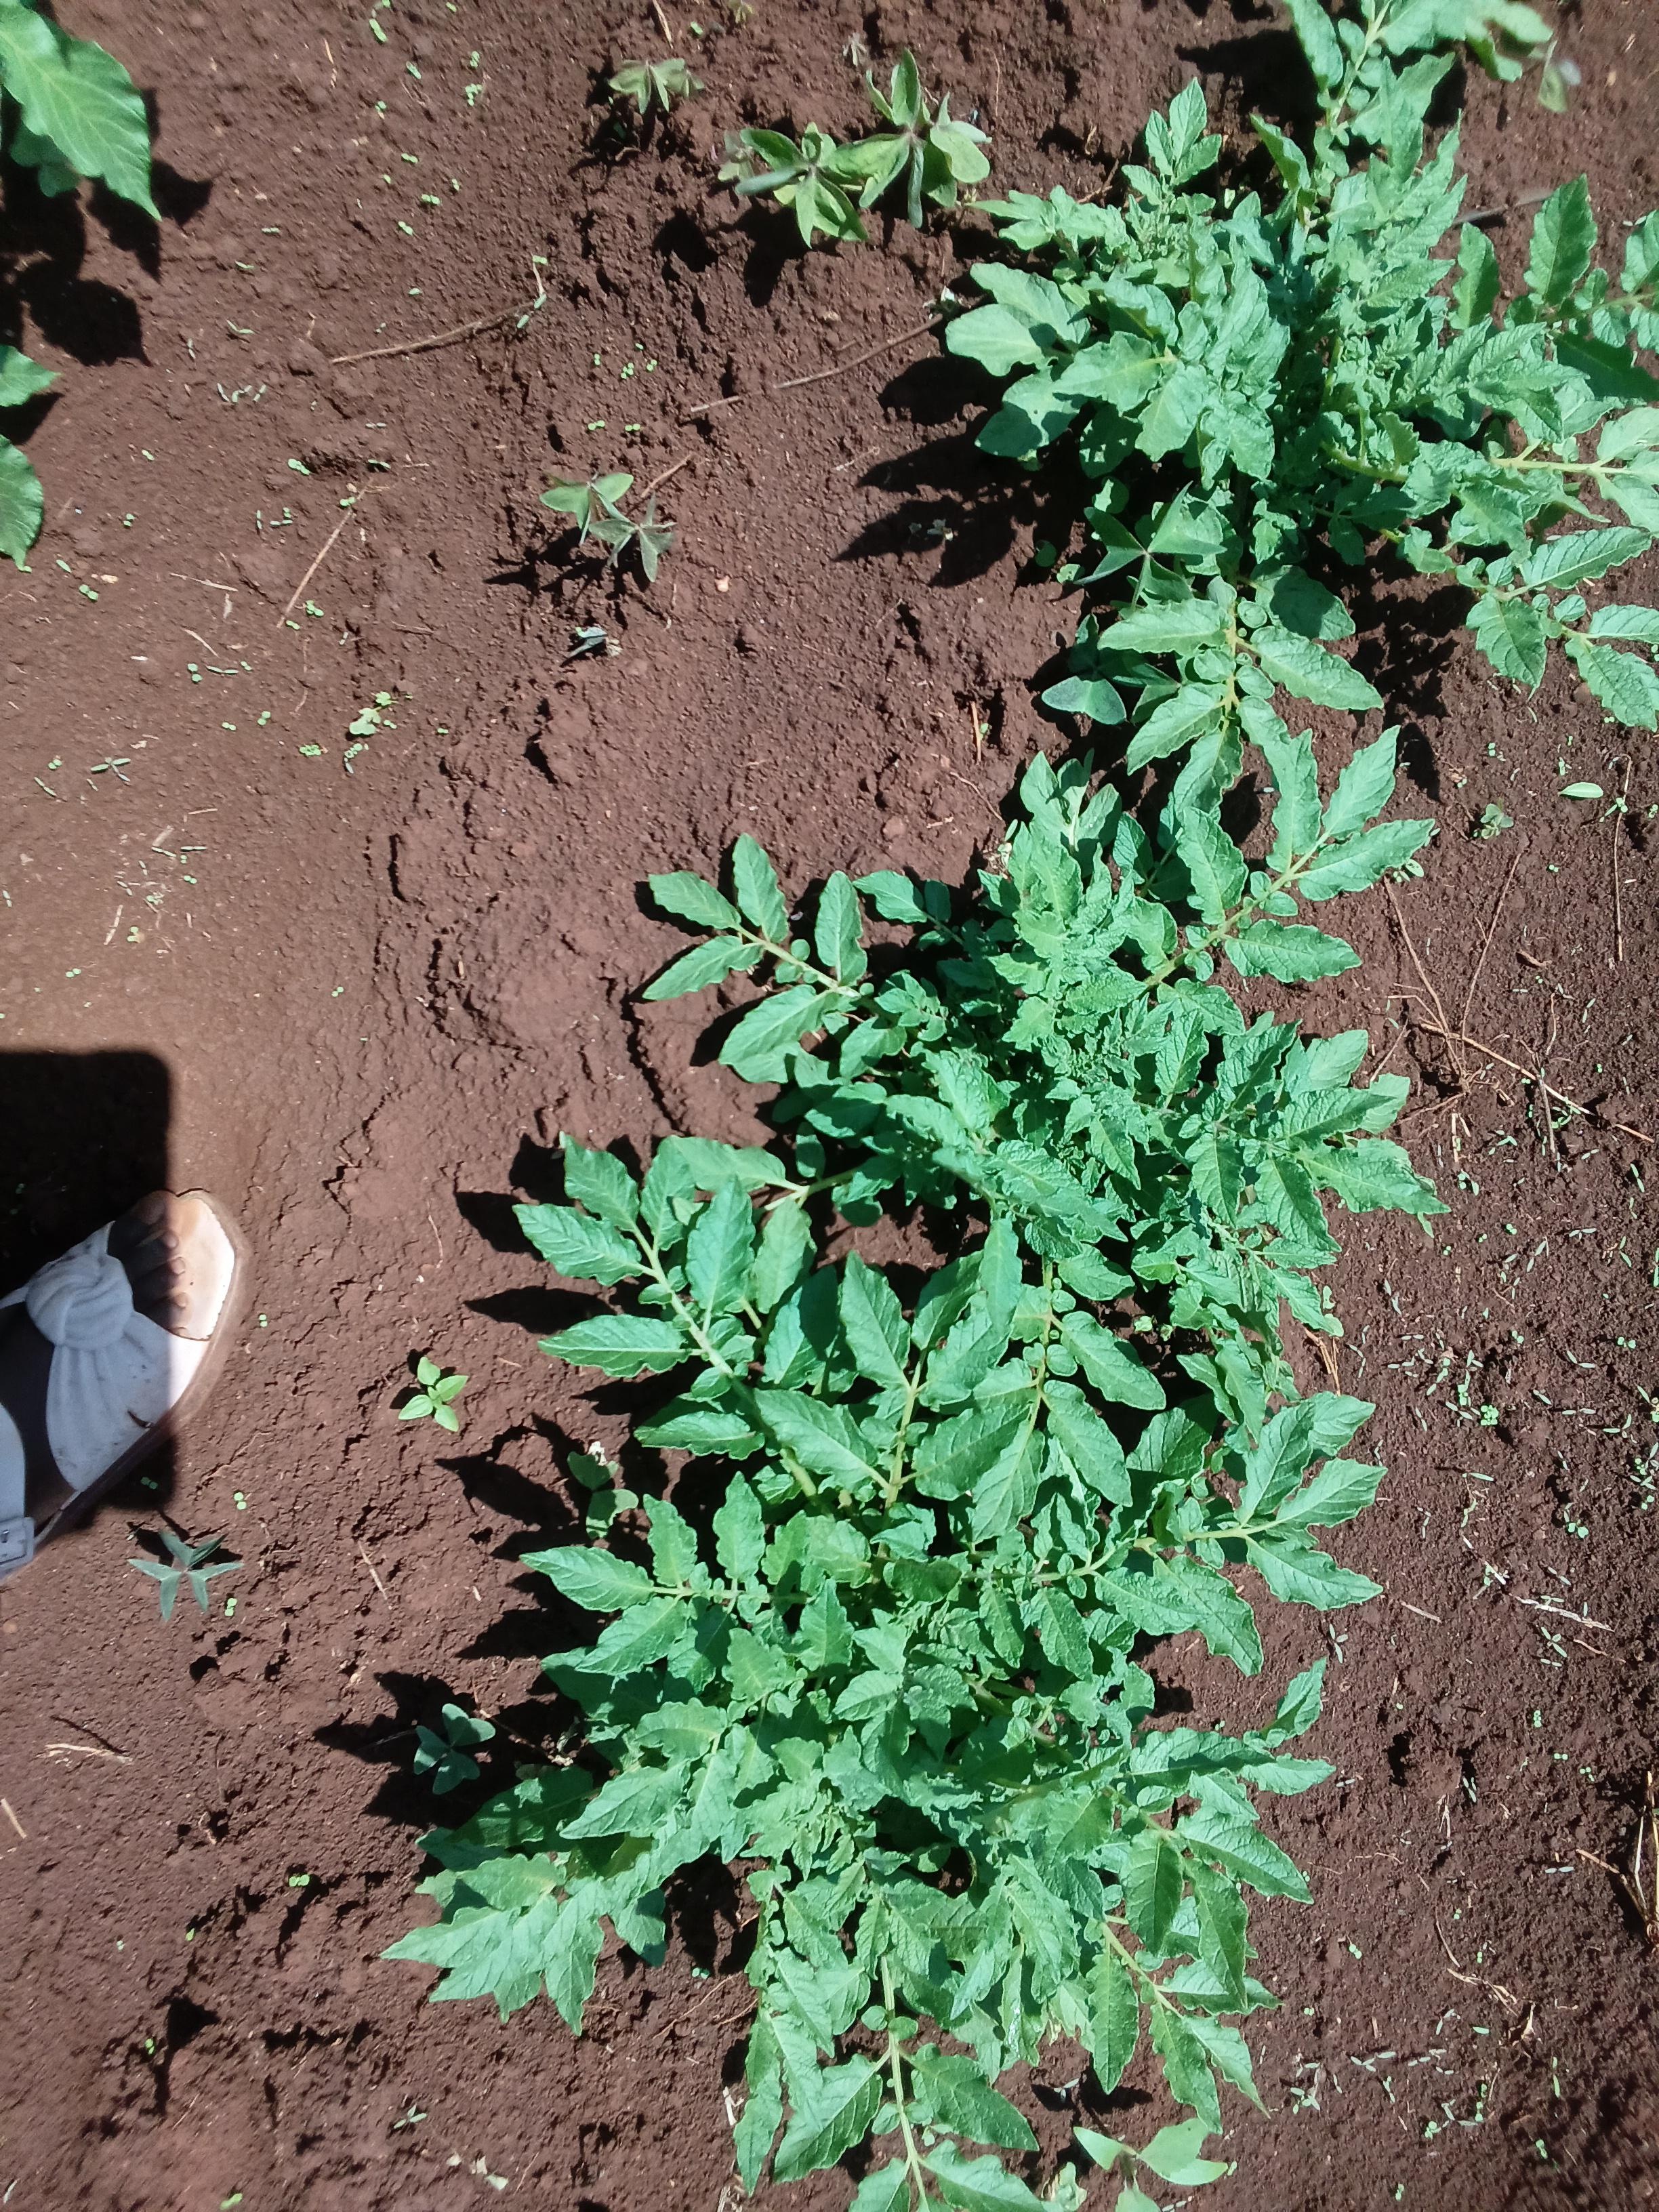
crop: potato
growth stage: vegetative
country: Kenya
